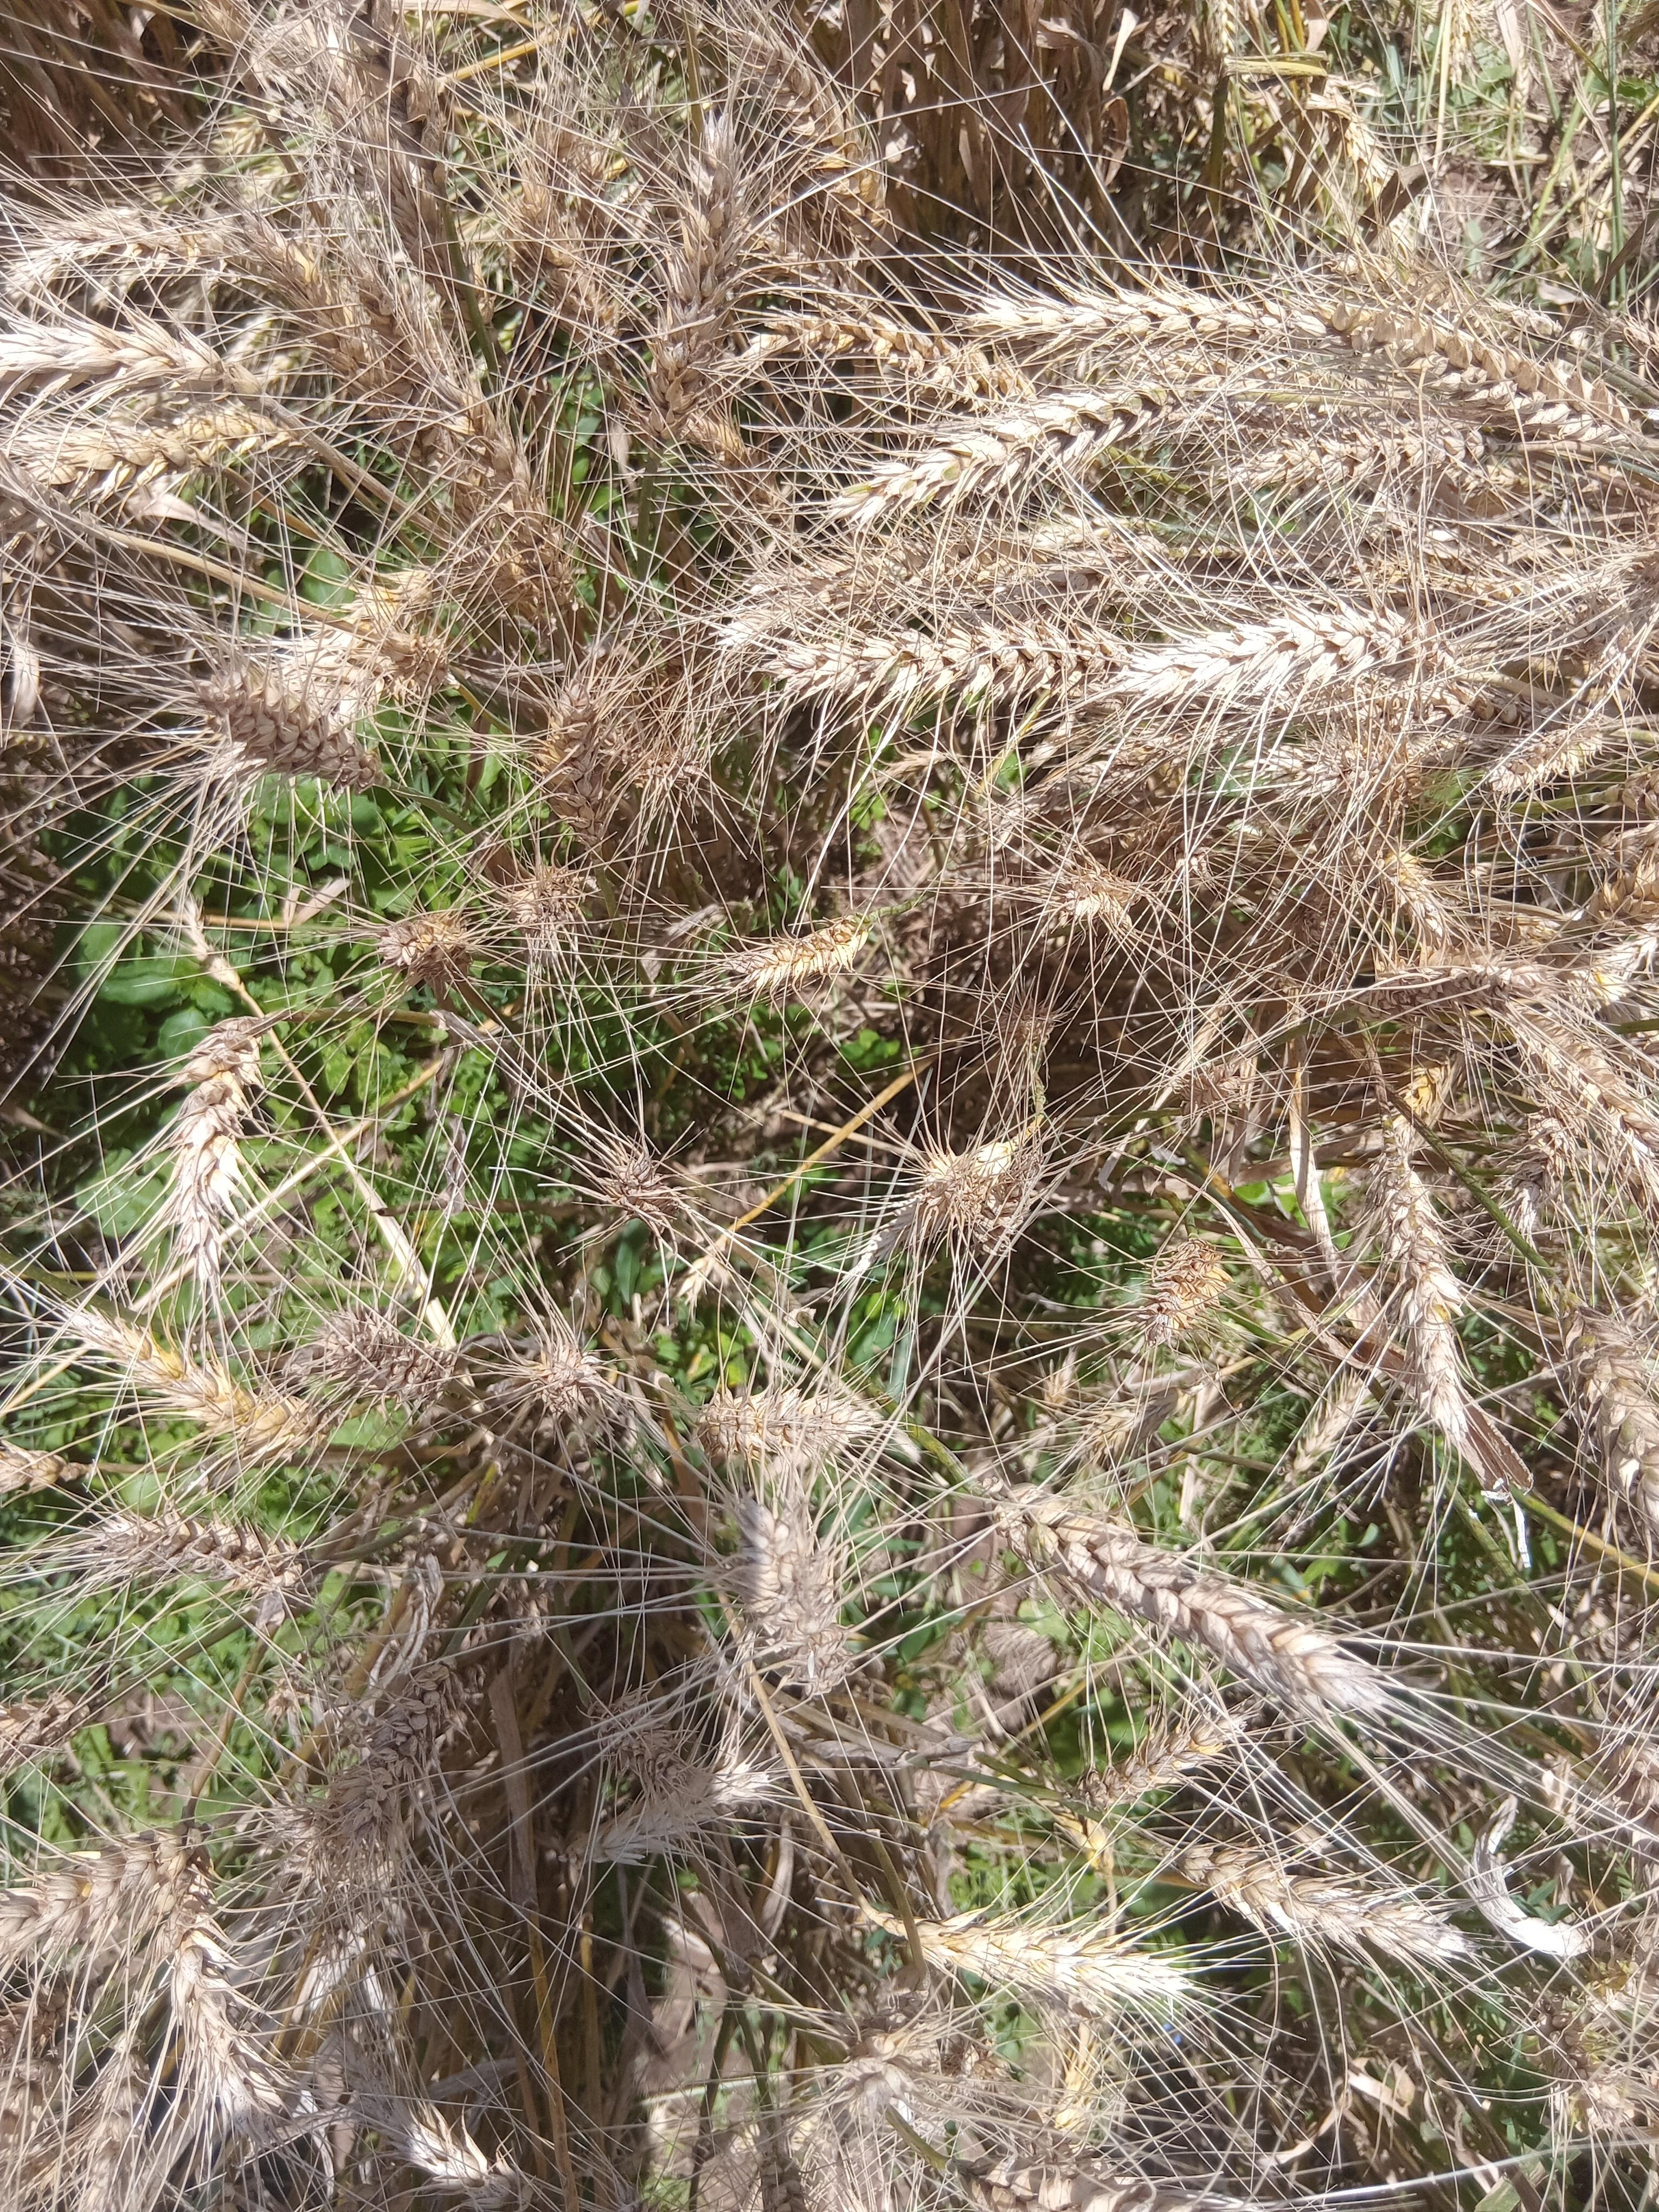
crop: wheat
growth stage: maturity
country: Kenya
